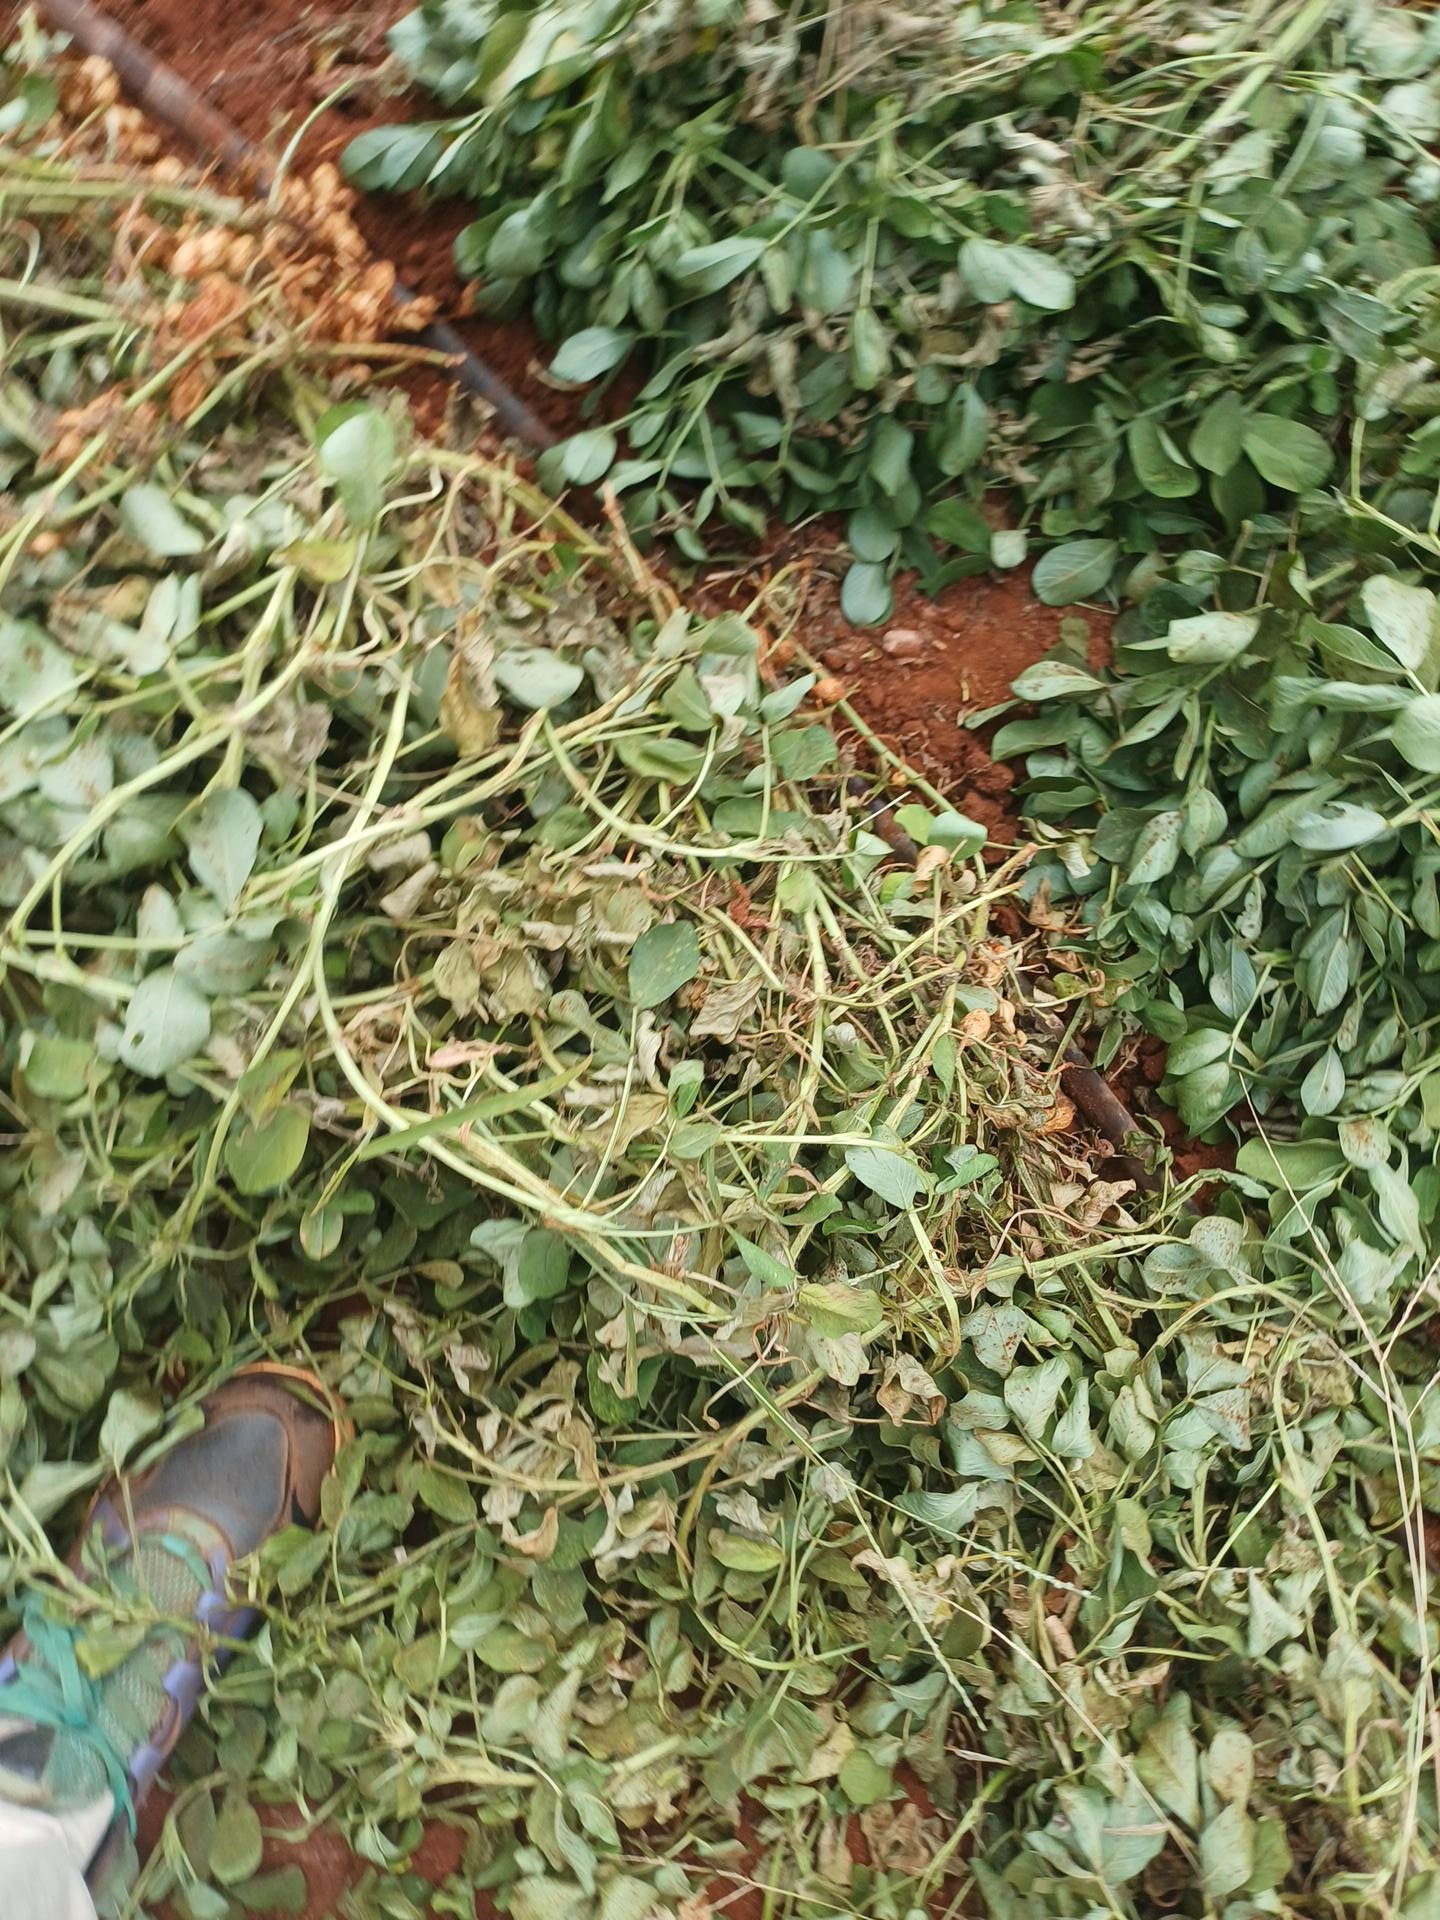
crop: groundnut
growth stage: harvest
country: Kenya
